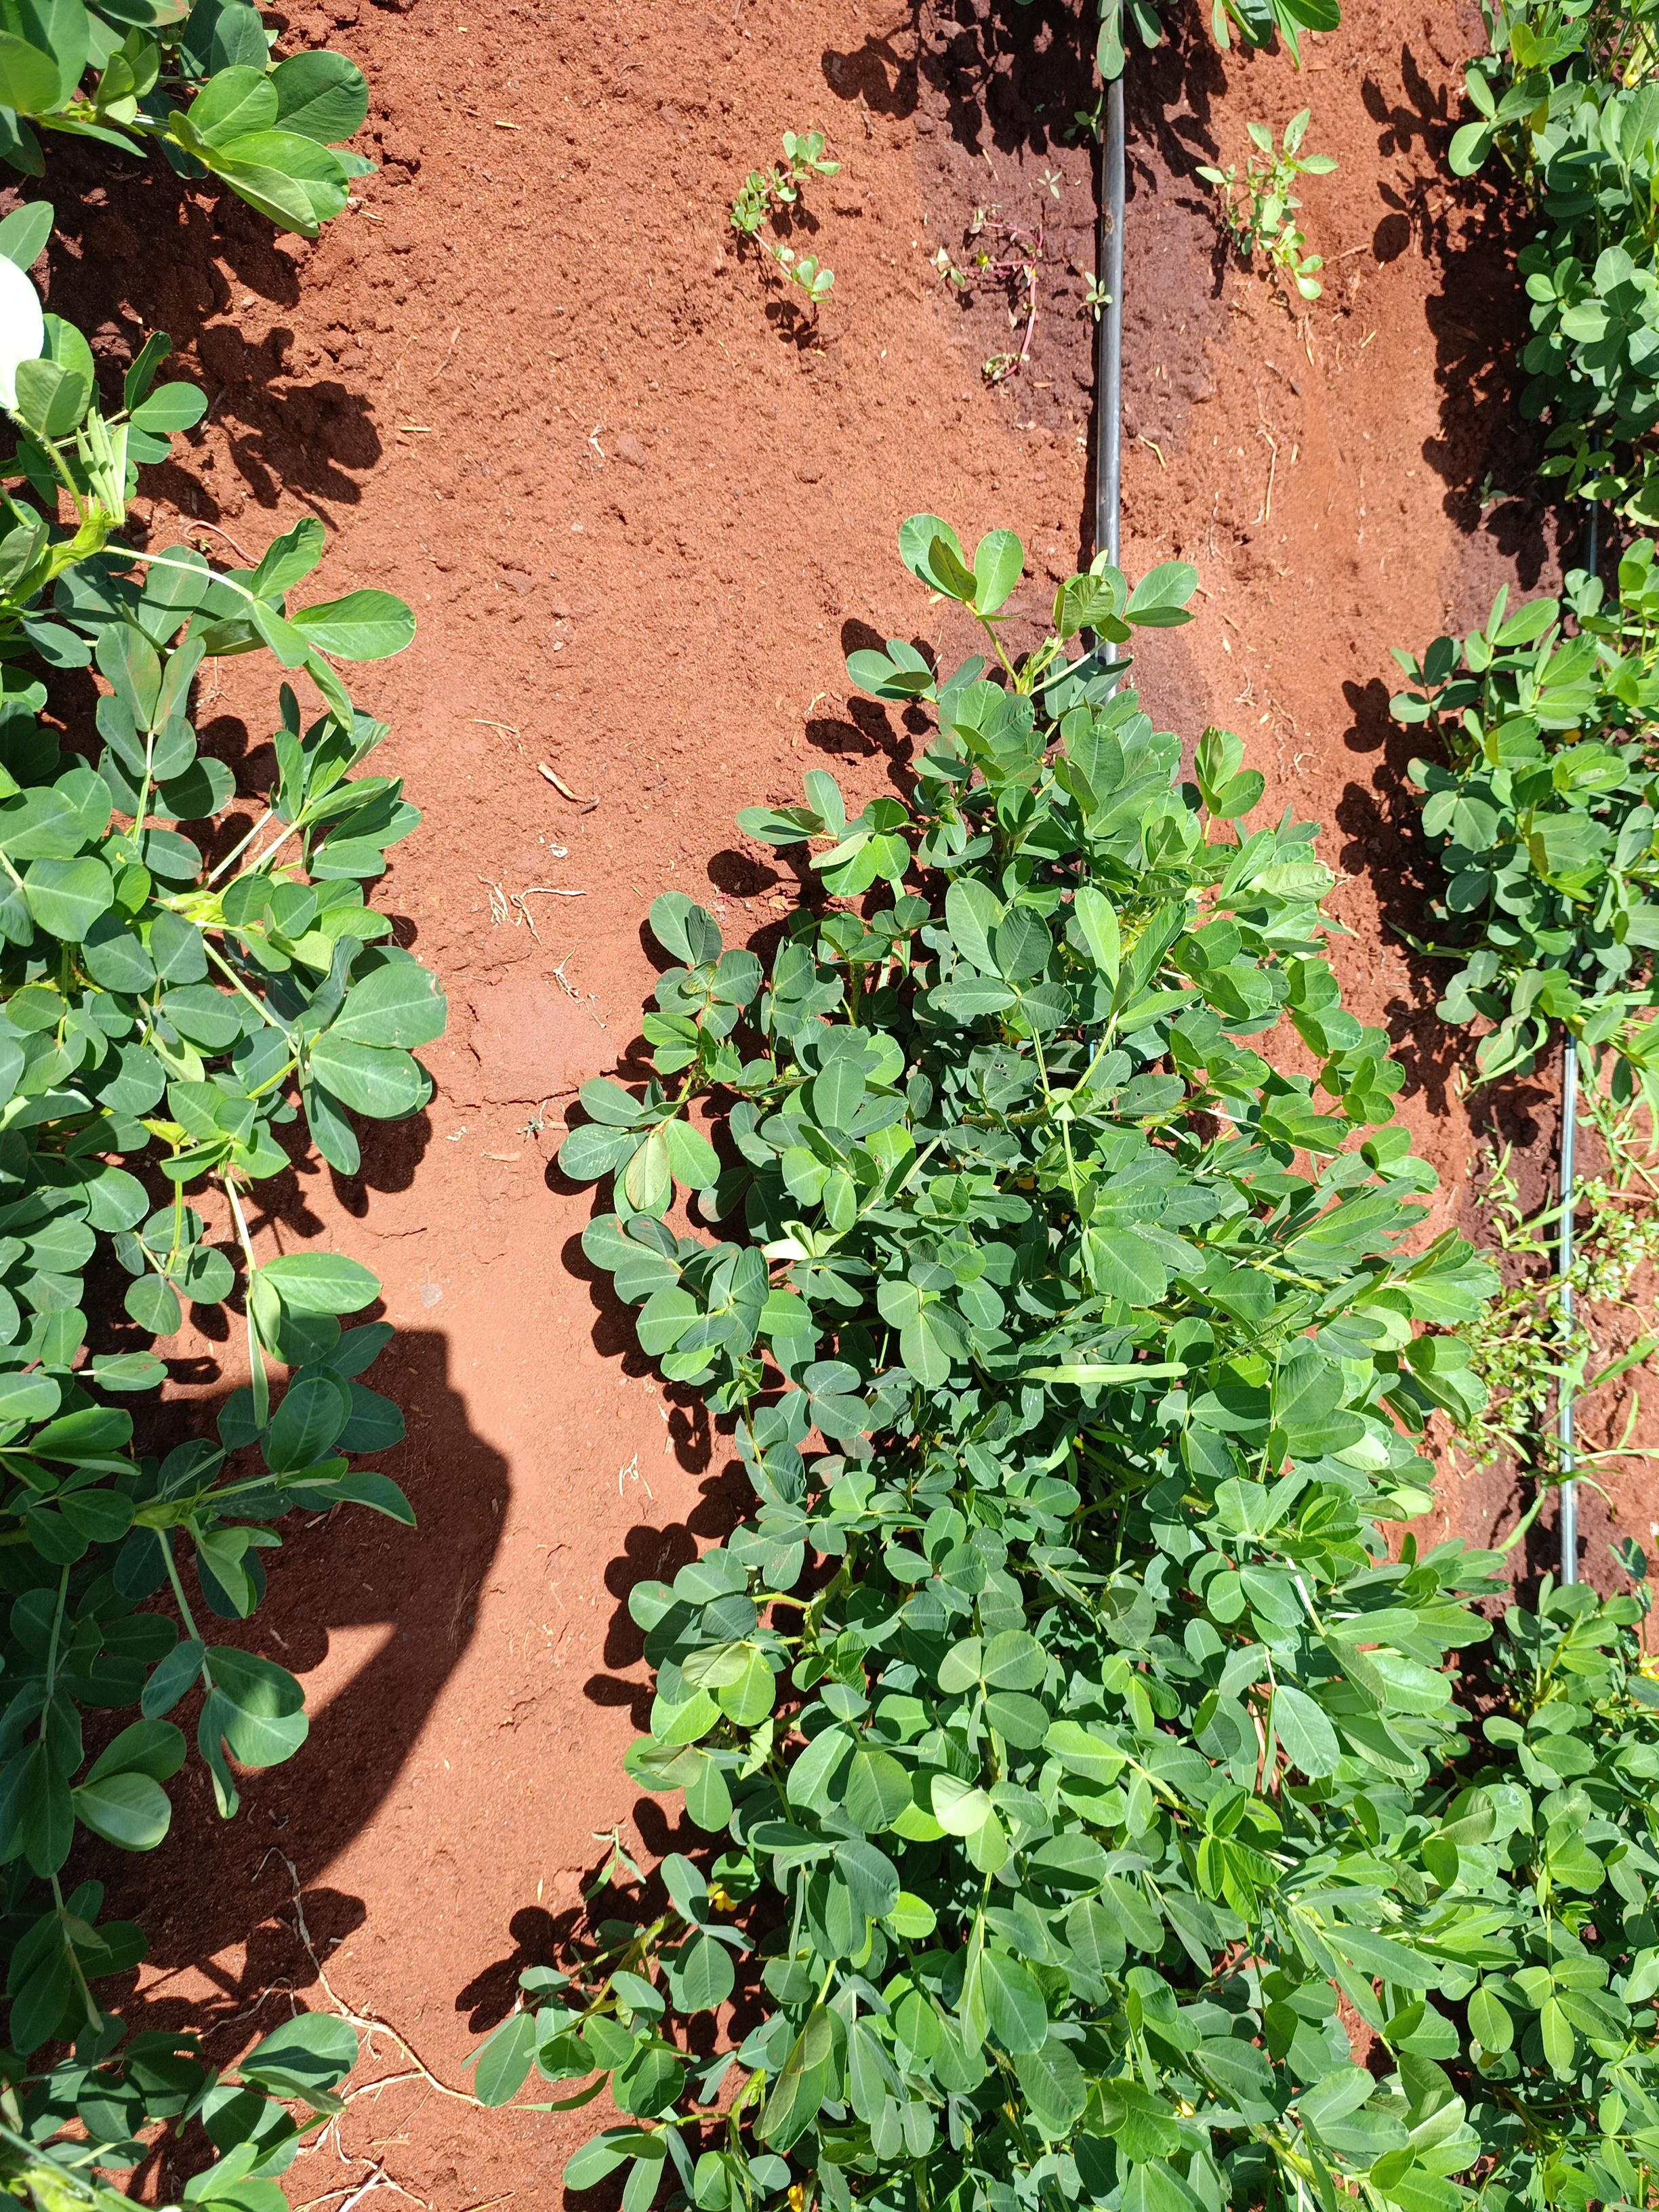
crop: groundnut
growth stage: flowering
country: Kenya
